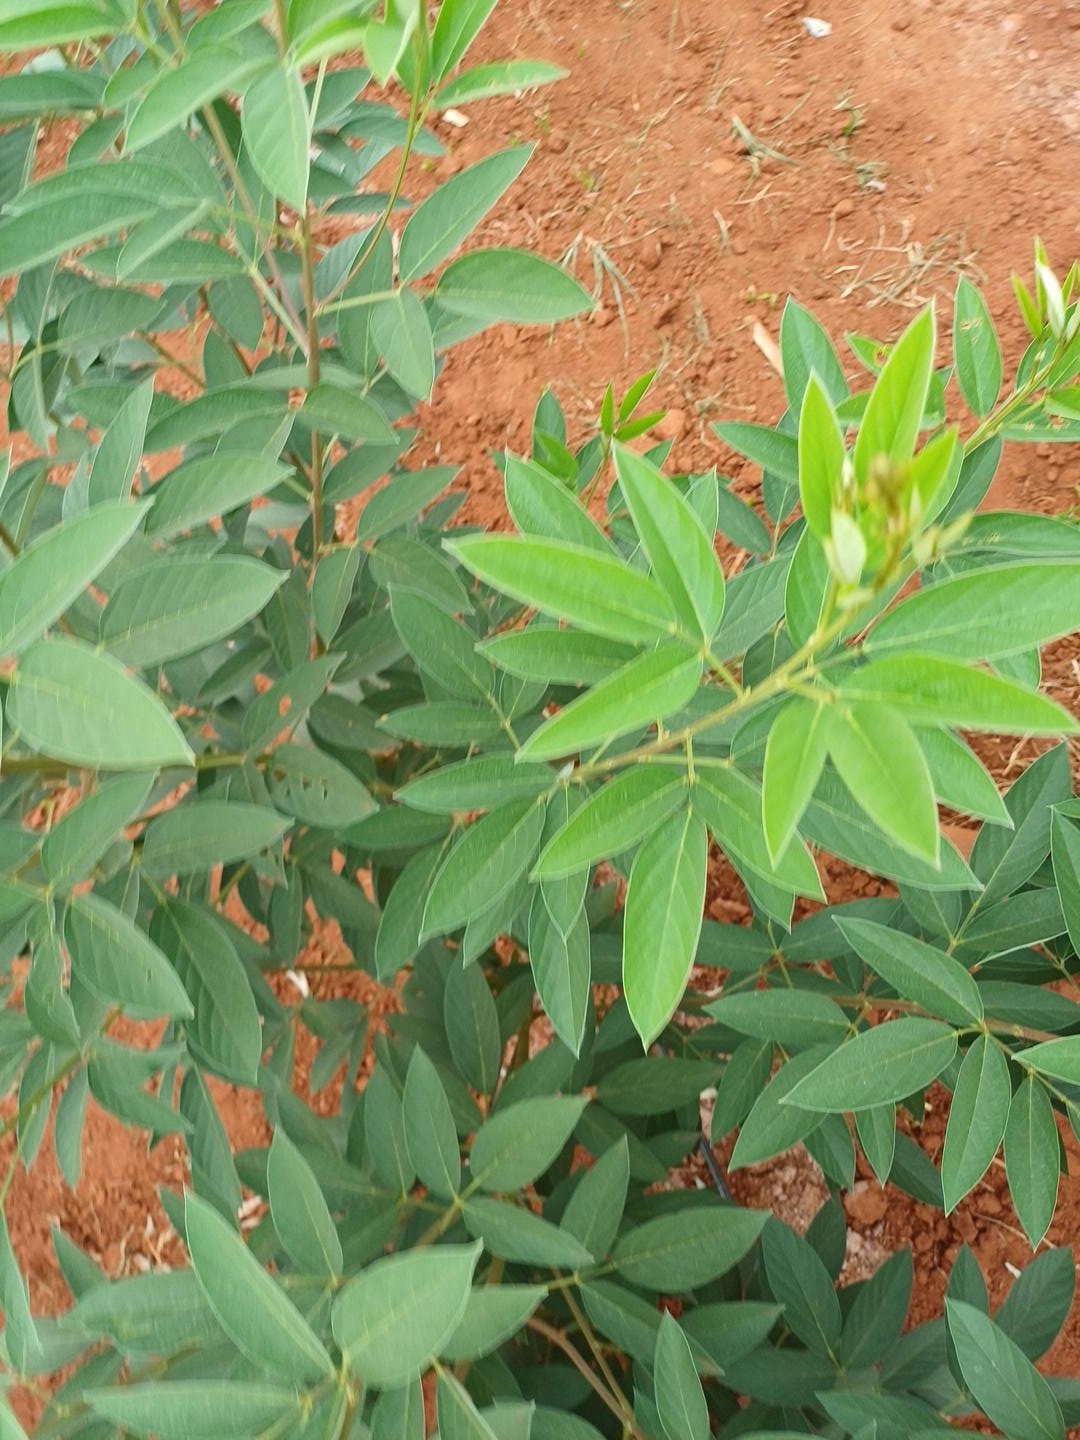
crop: pigeonpea
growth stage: flowering
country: Kenya
